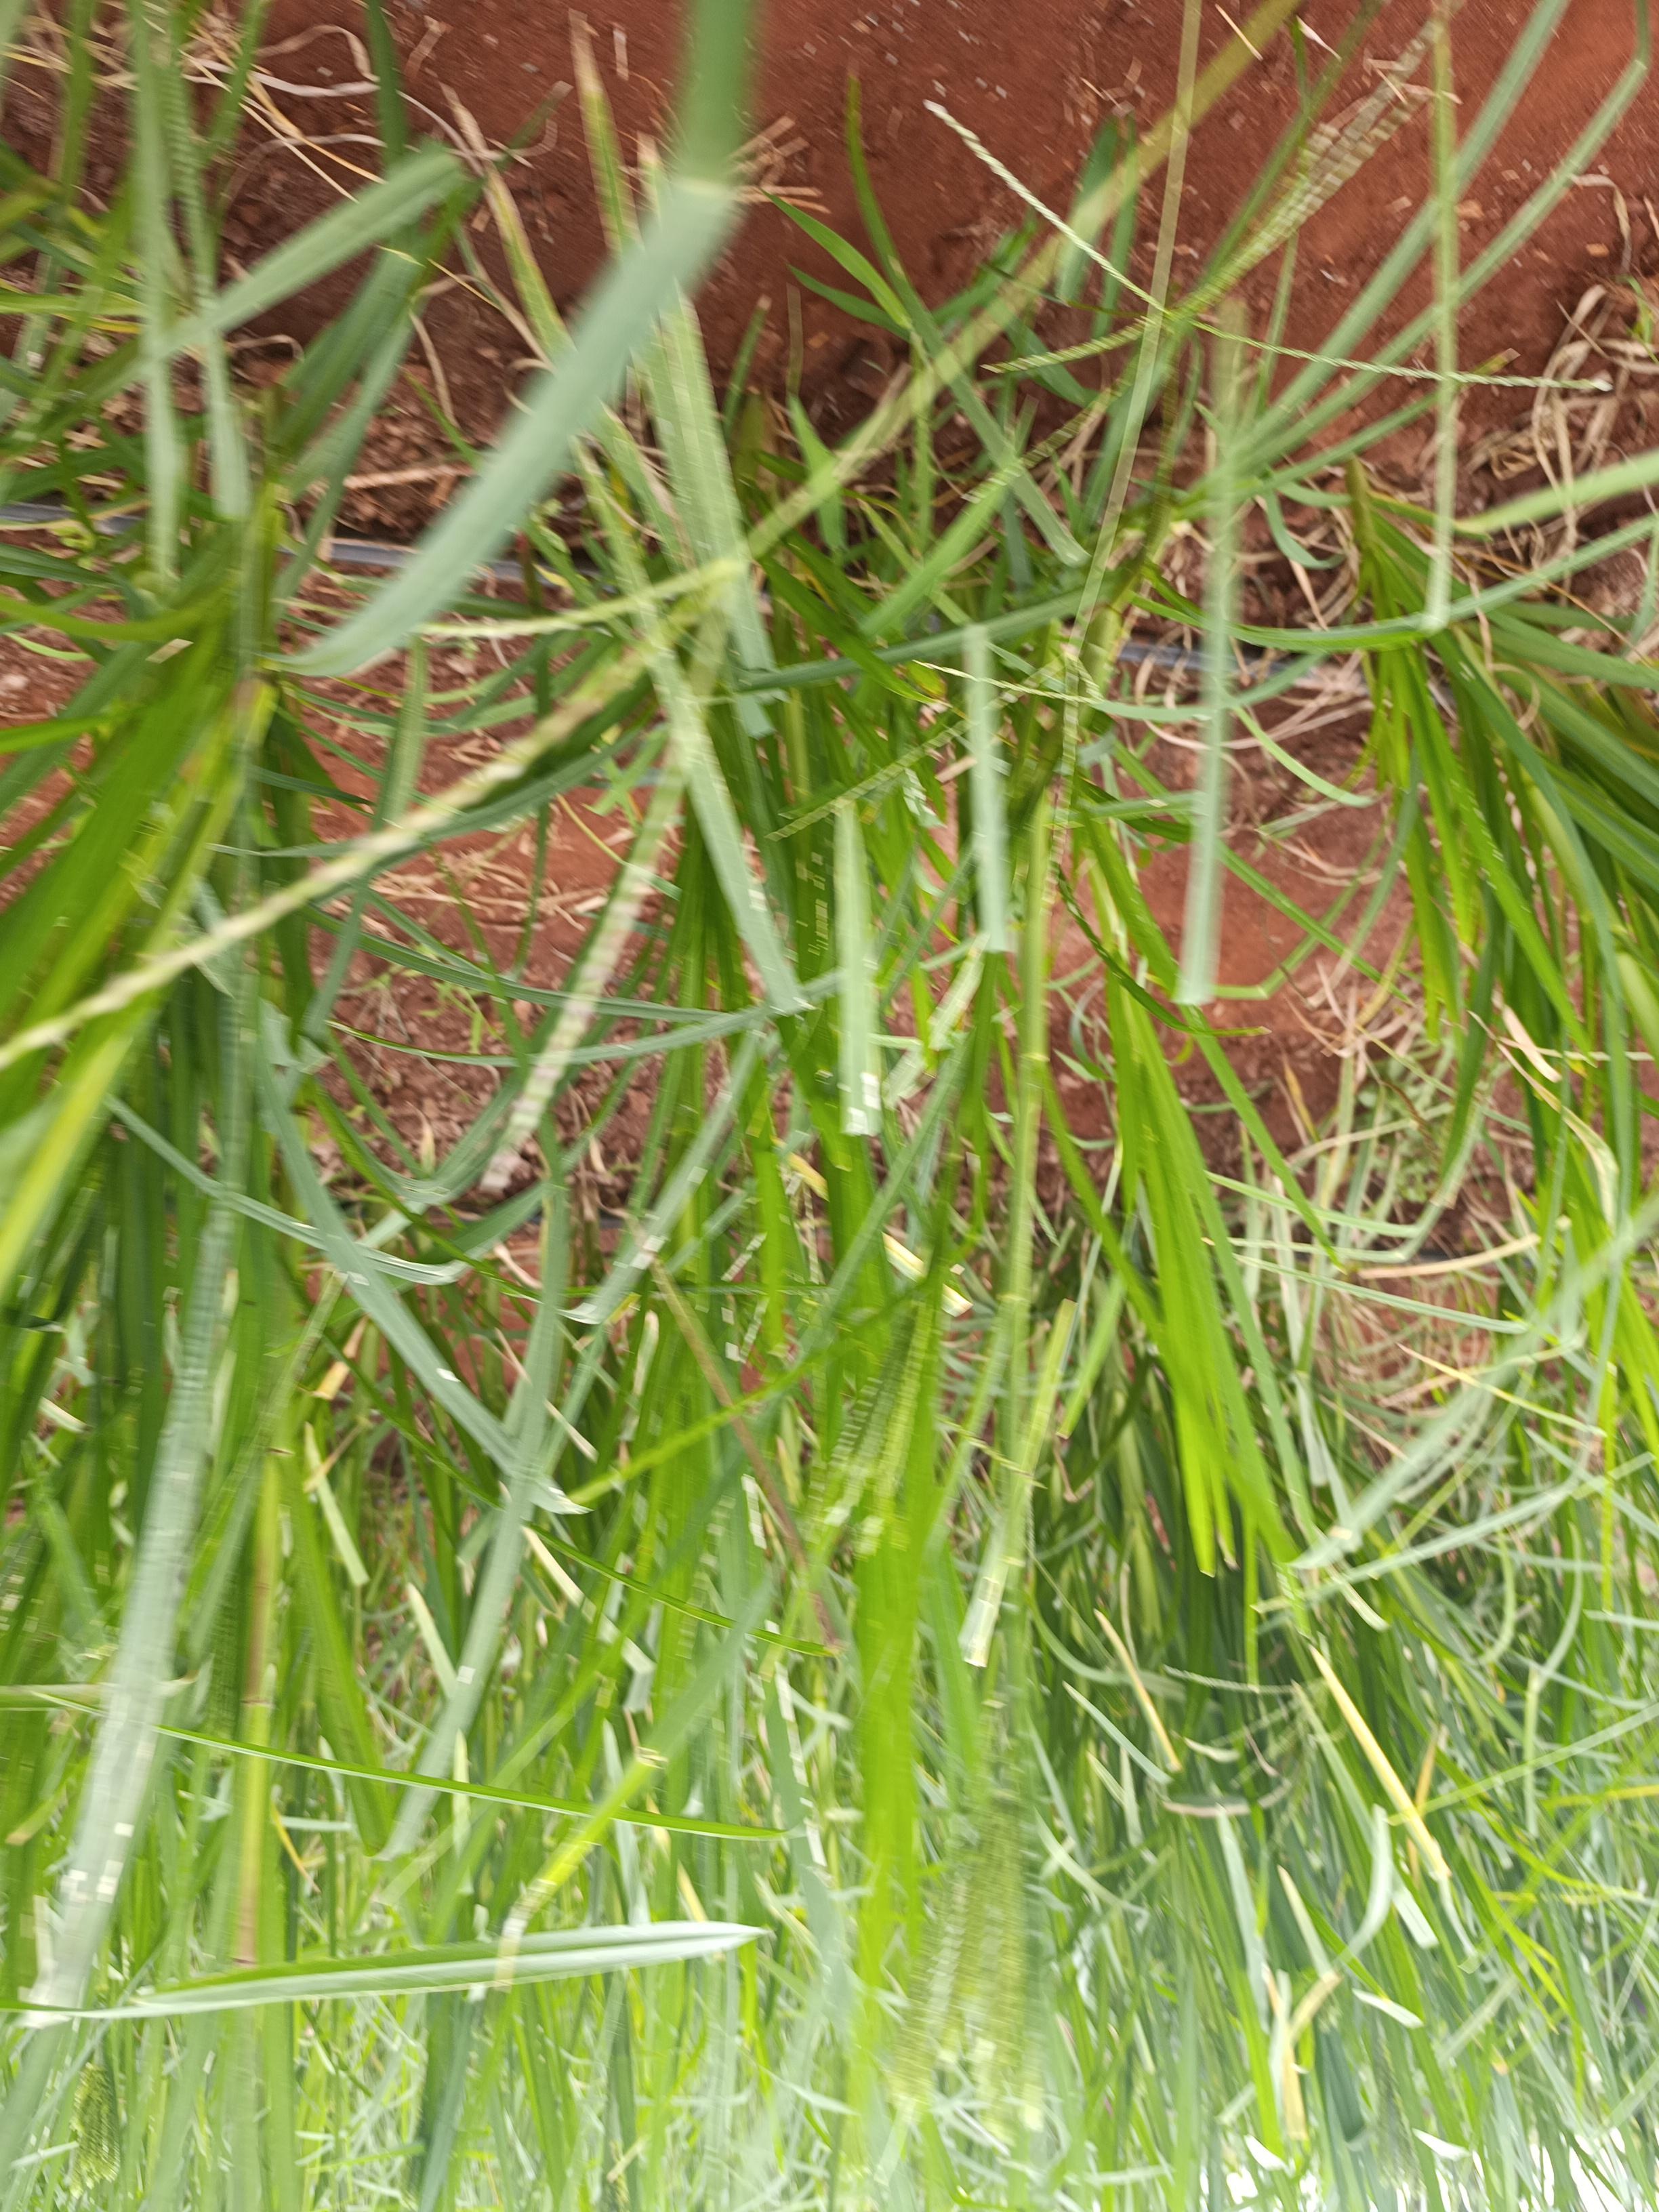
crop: finger millet
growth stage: flowering
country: Kenya
